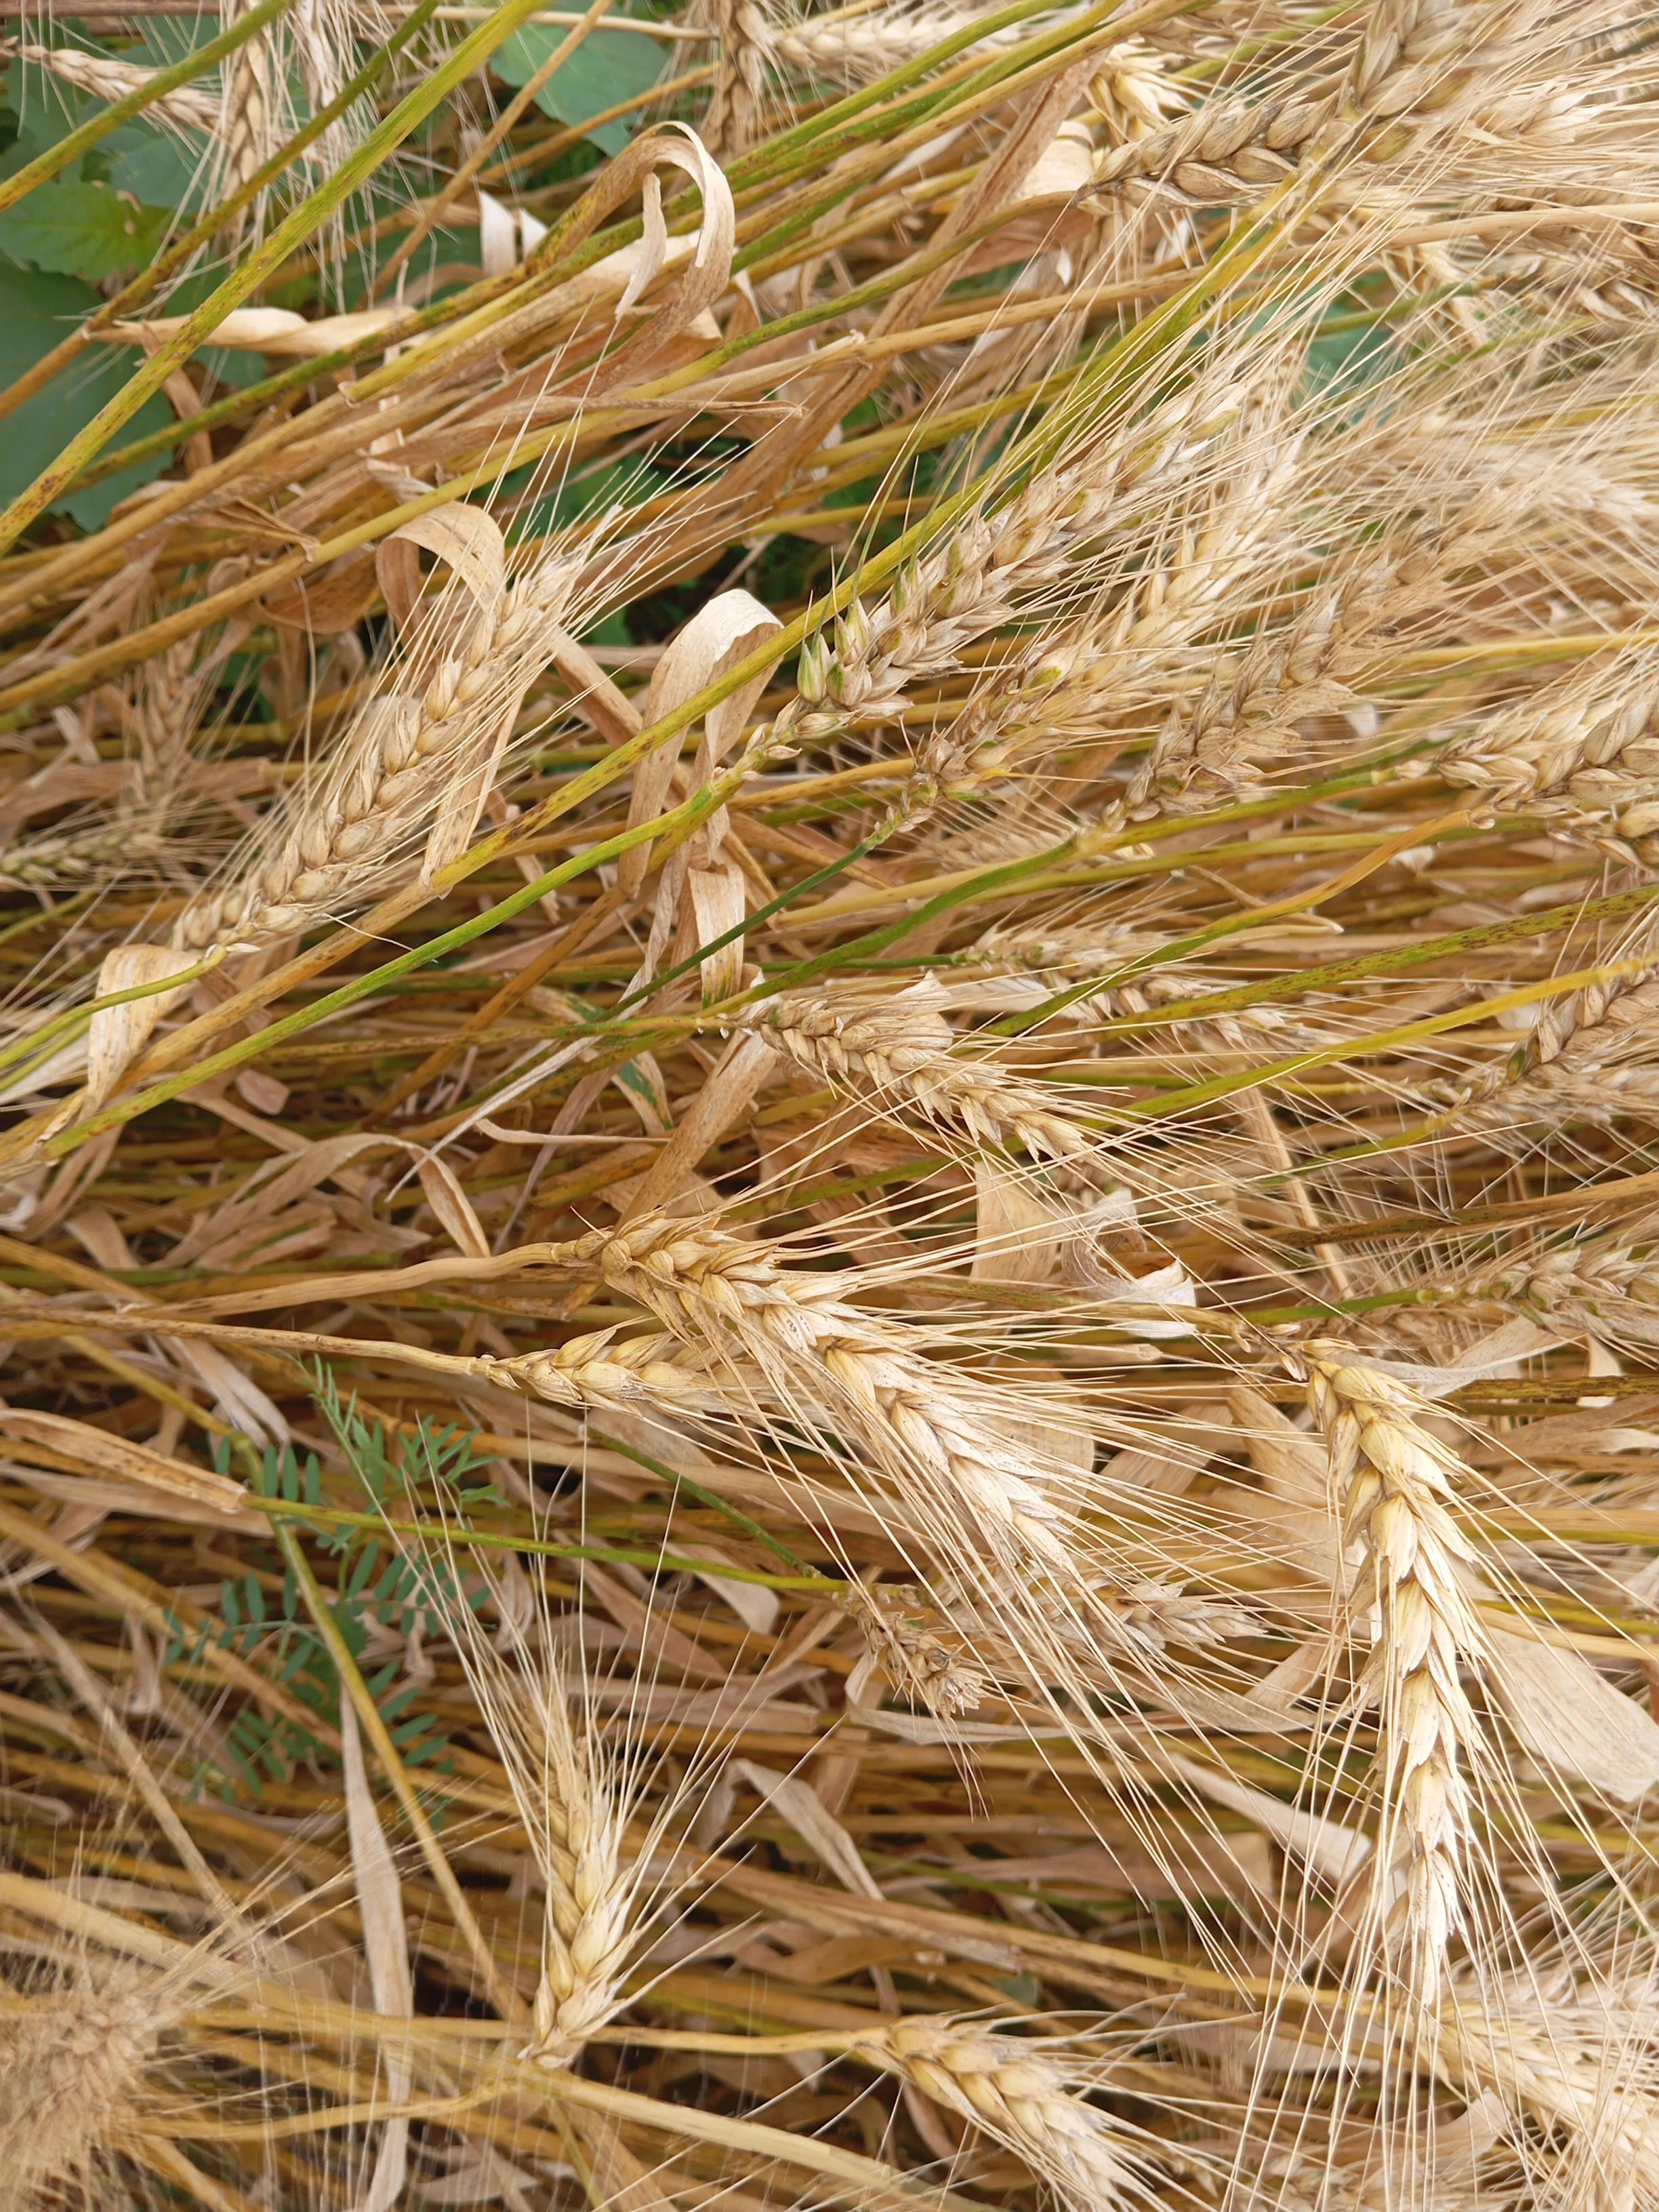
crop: wheat
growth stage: maturity
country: Kenya
